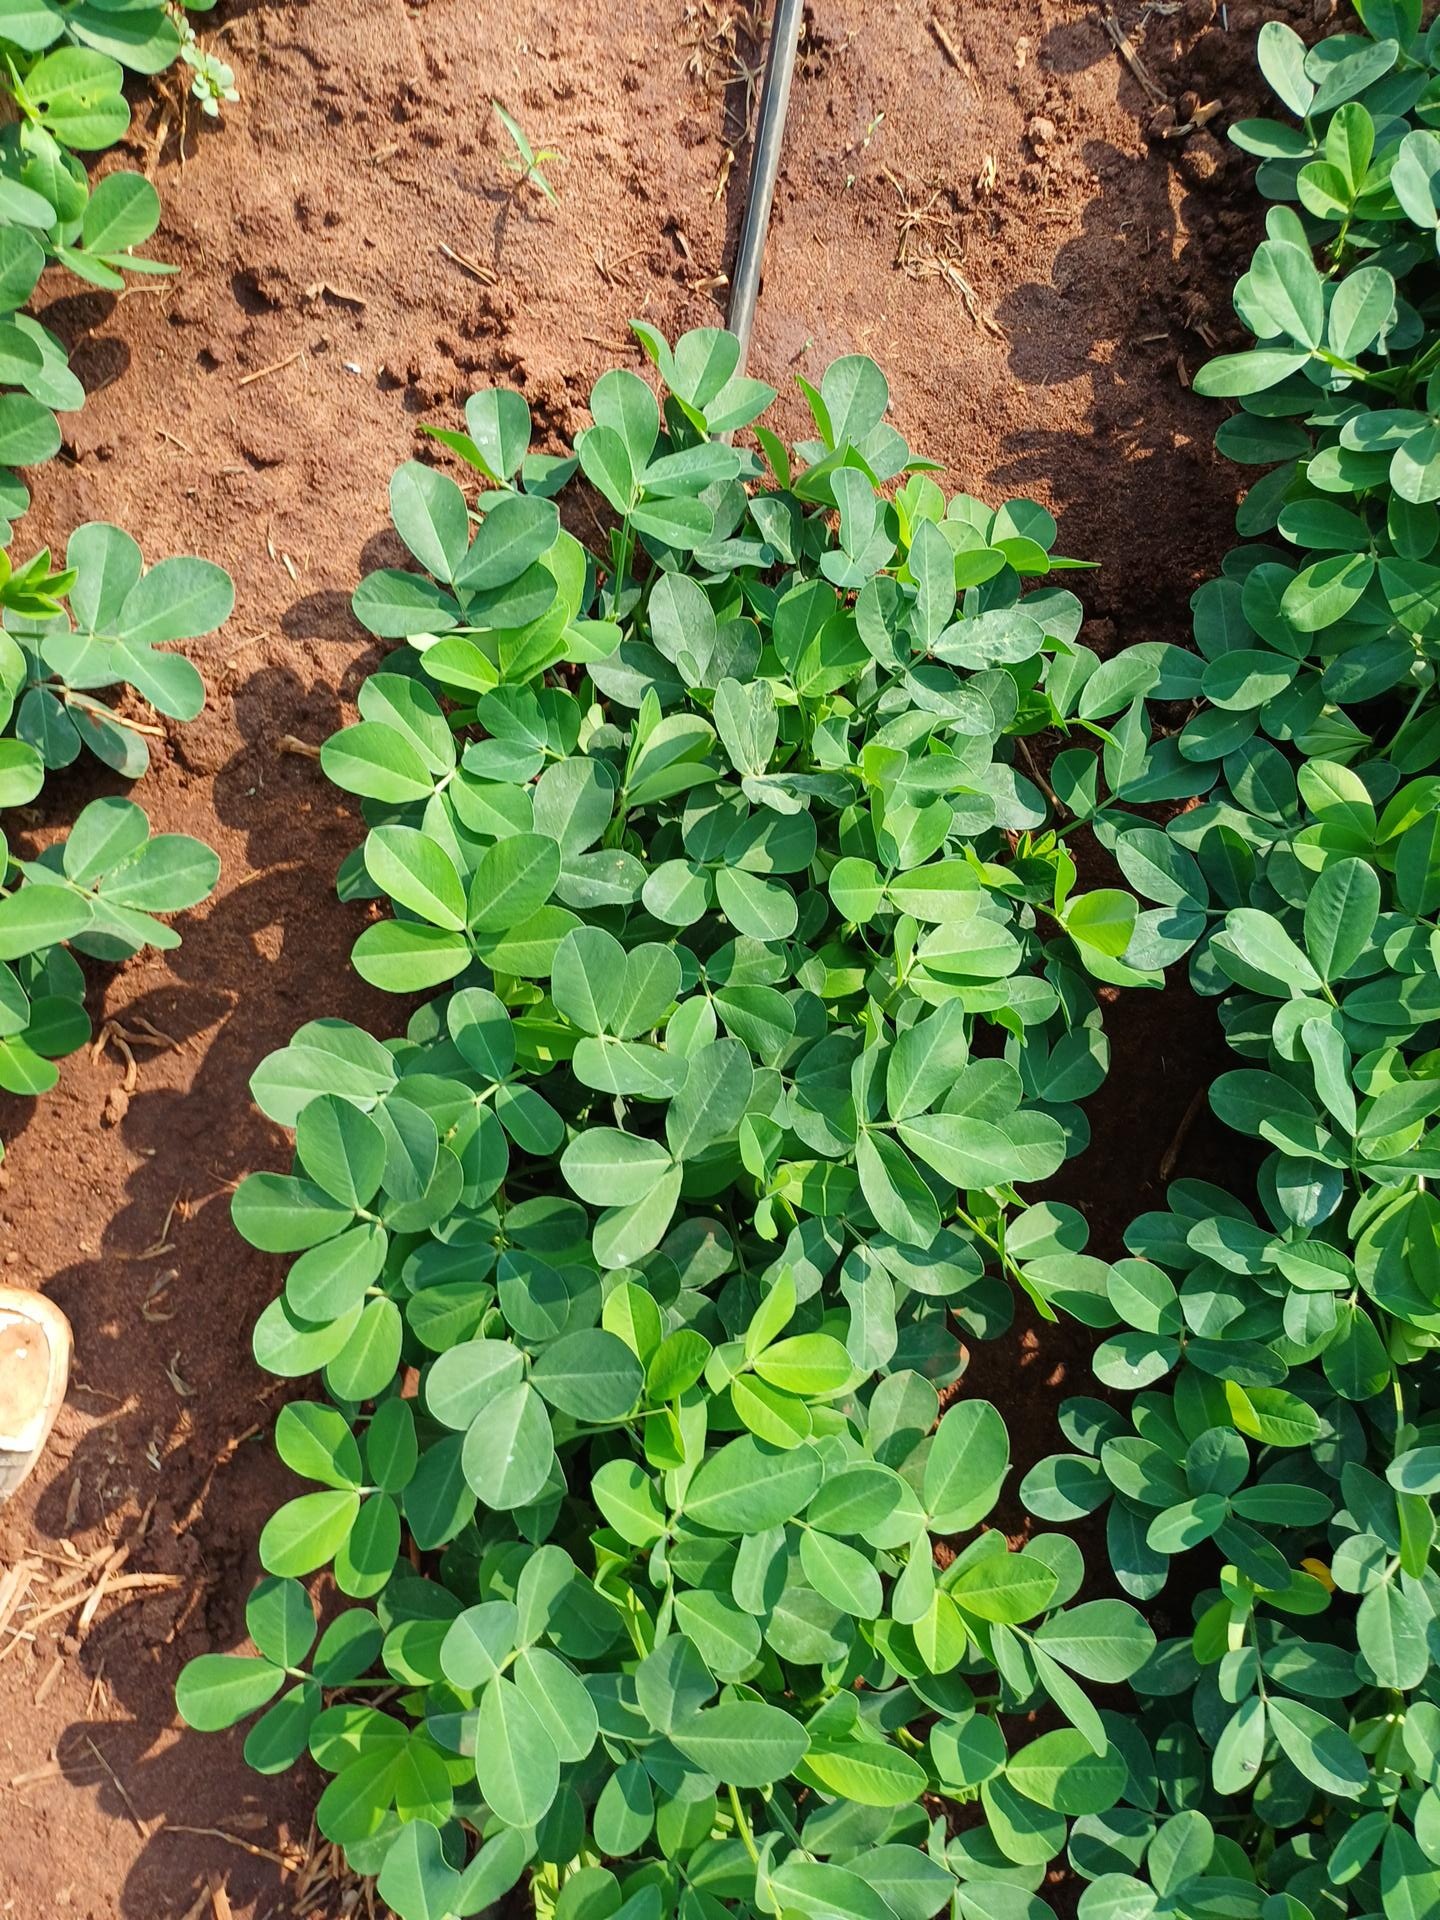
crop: groundnut
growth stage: flowering
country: Kenya
